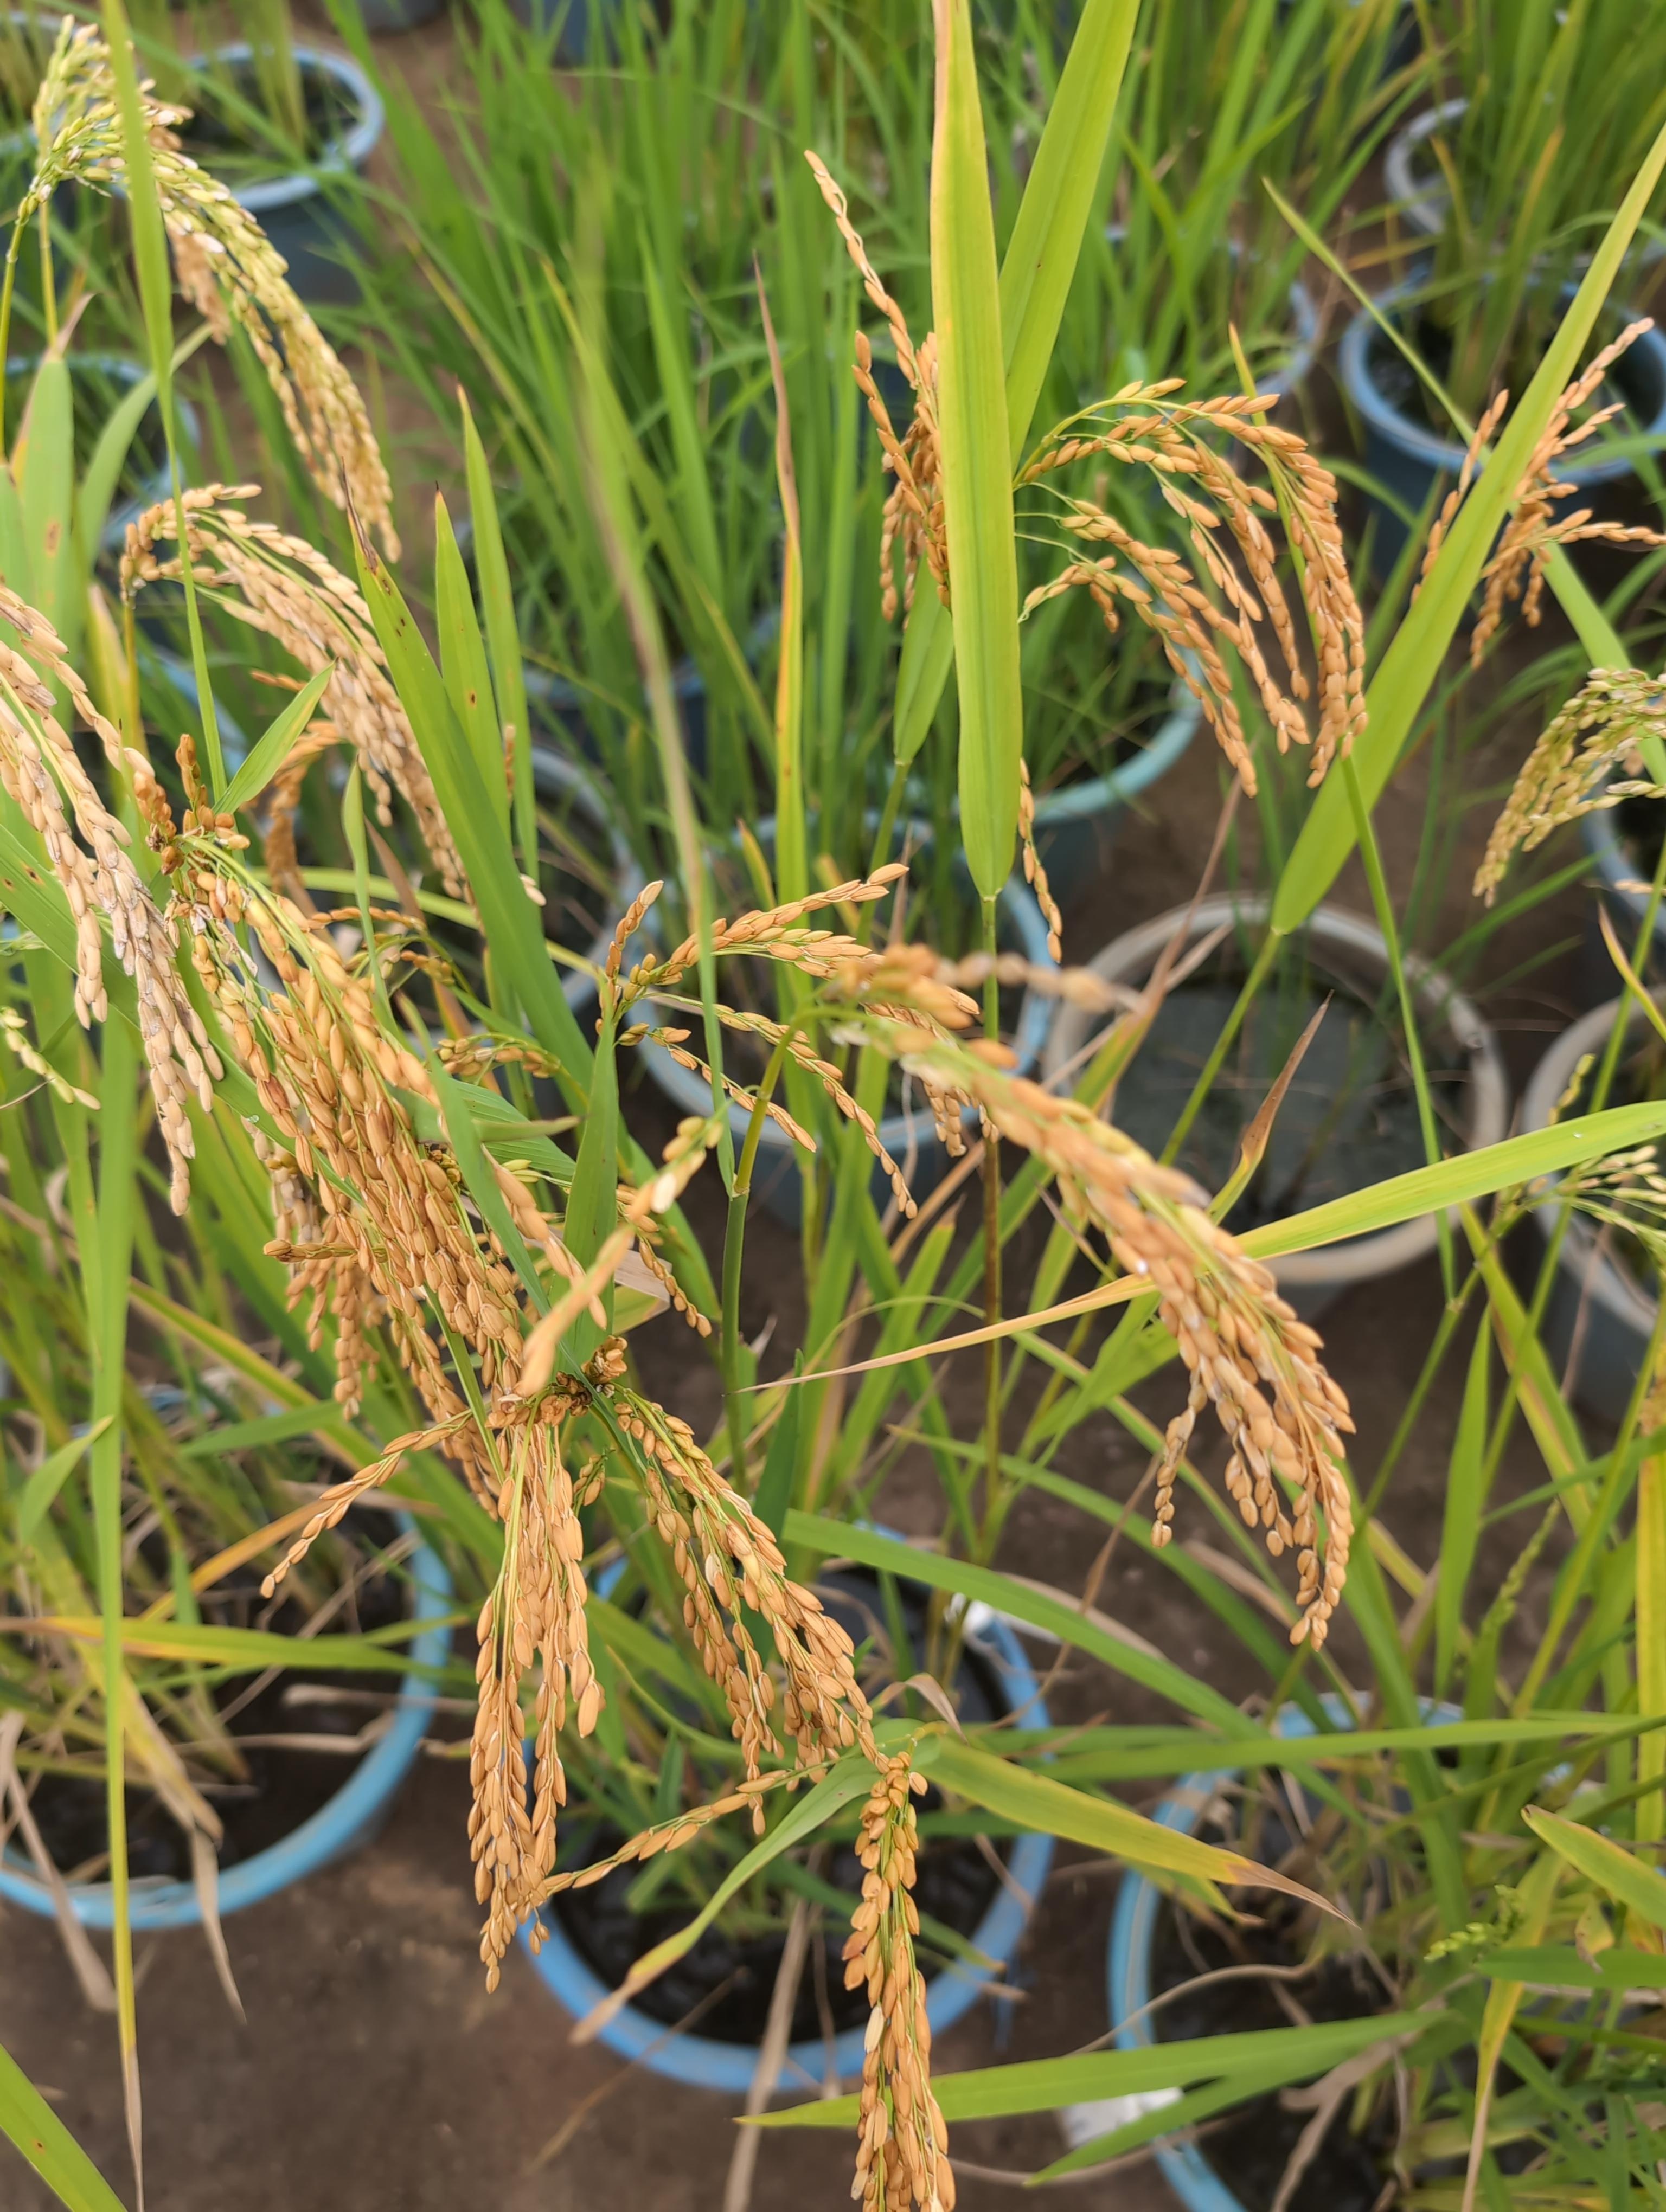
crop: rice
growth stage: ripening
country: Côte d'Ivoire
